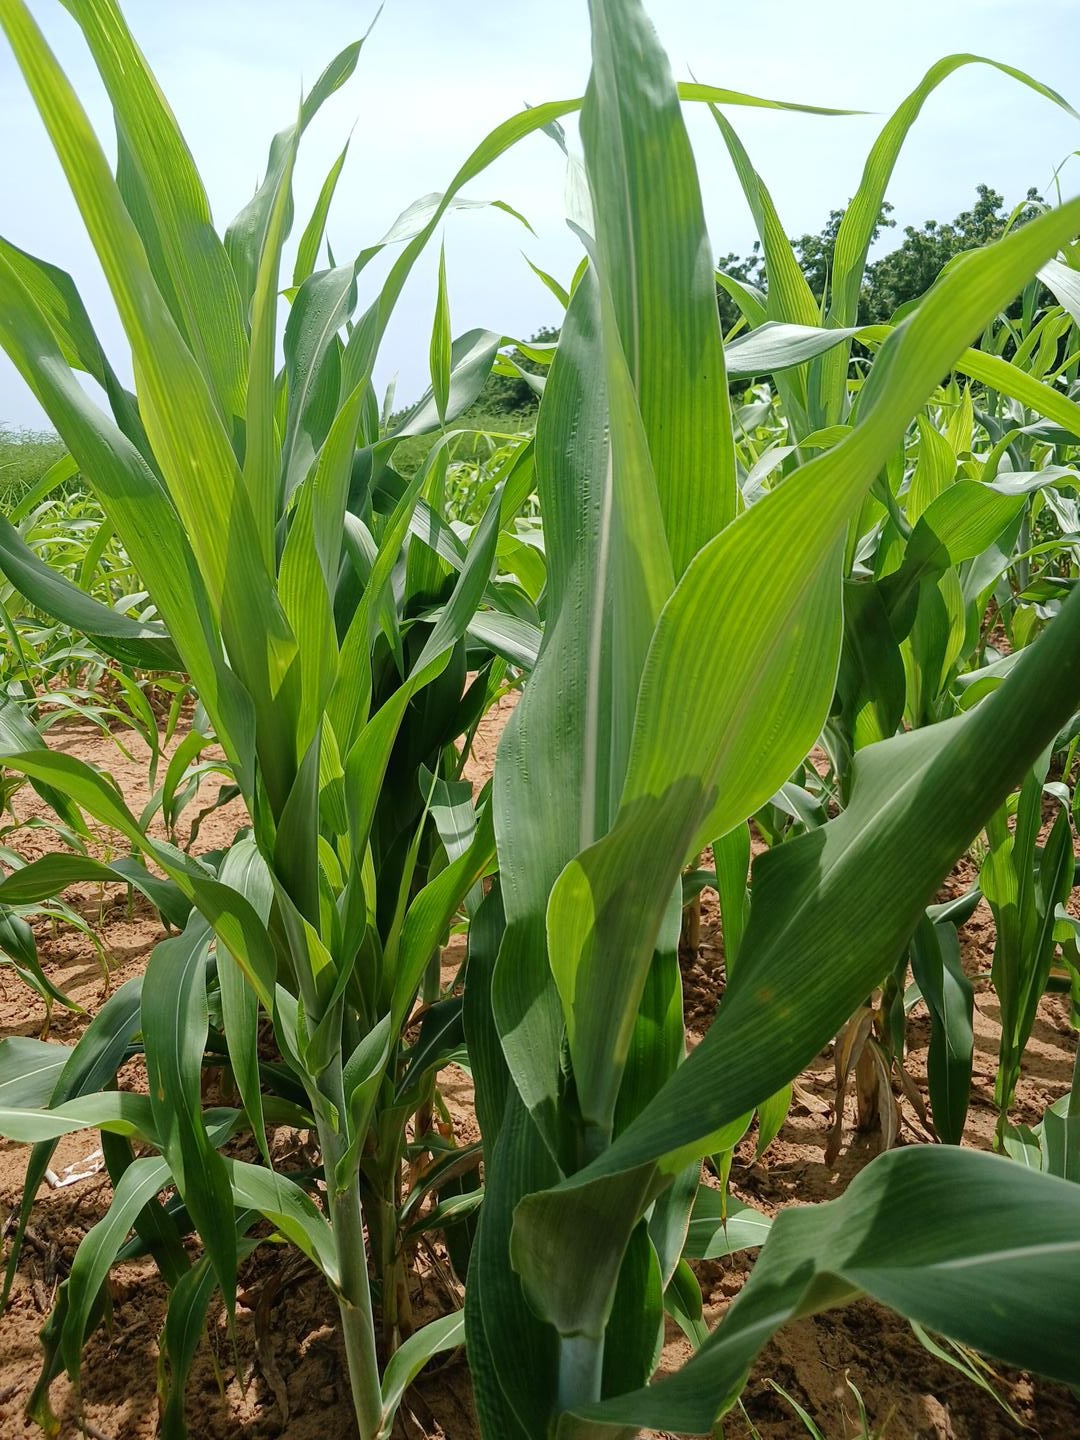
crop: sorghum
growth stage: vegetative
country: Senegal
